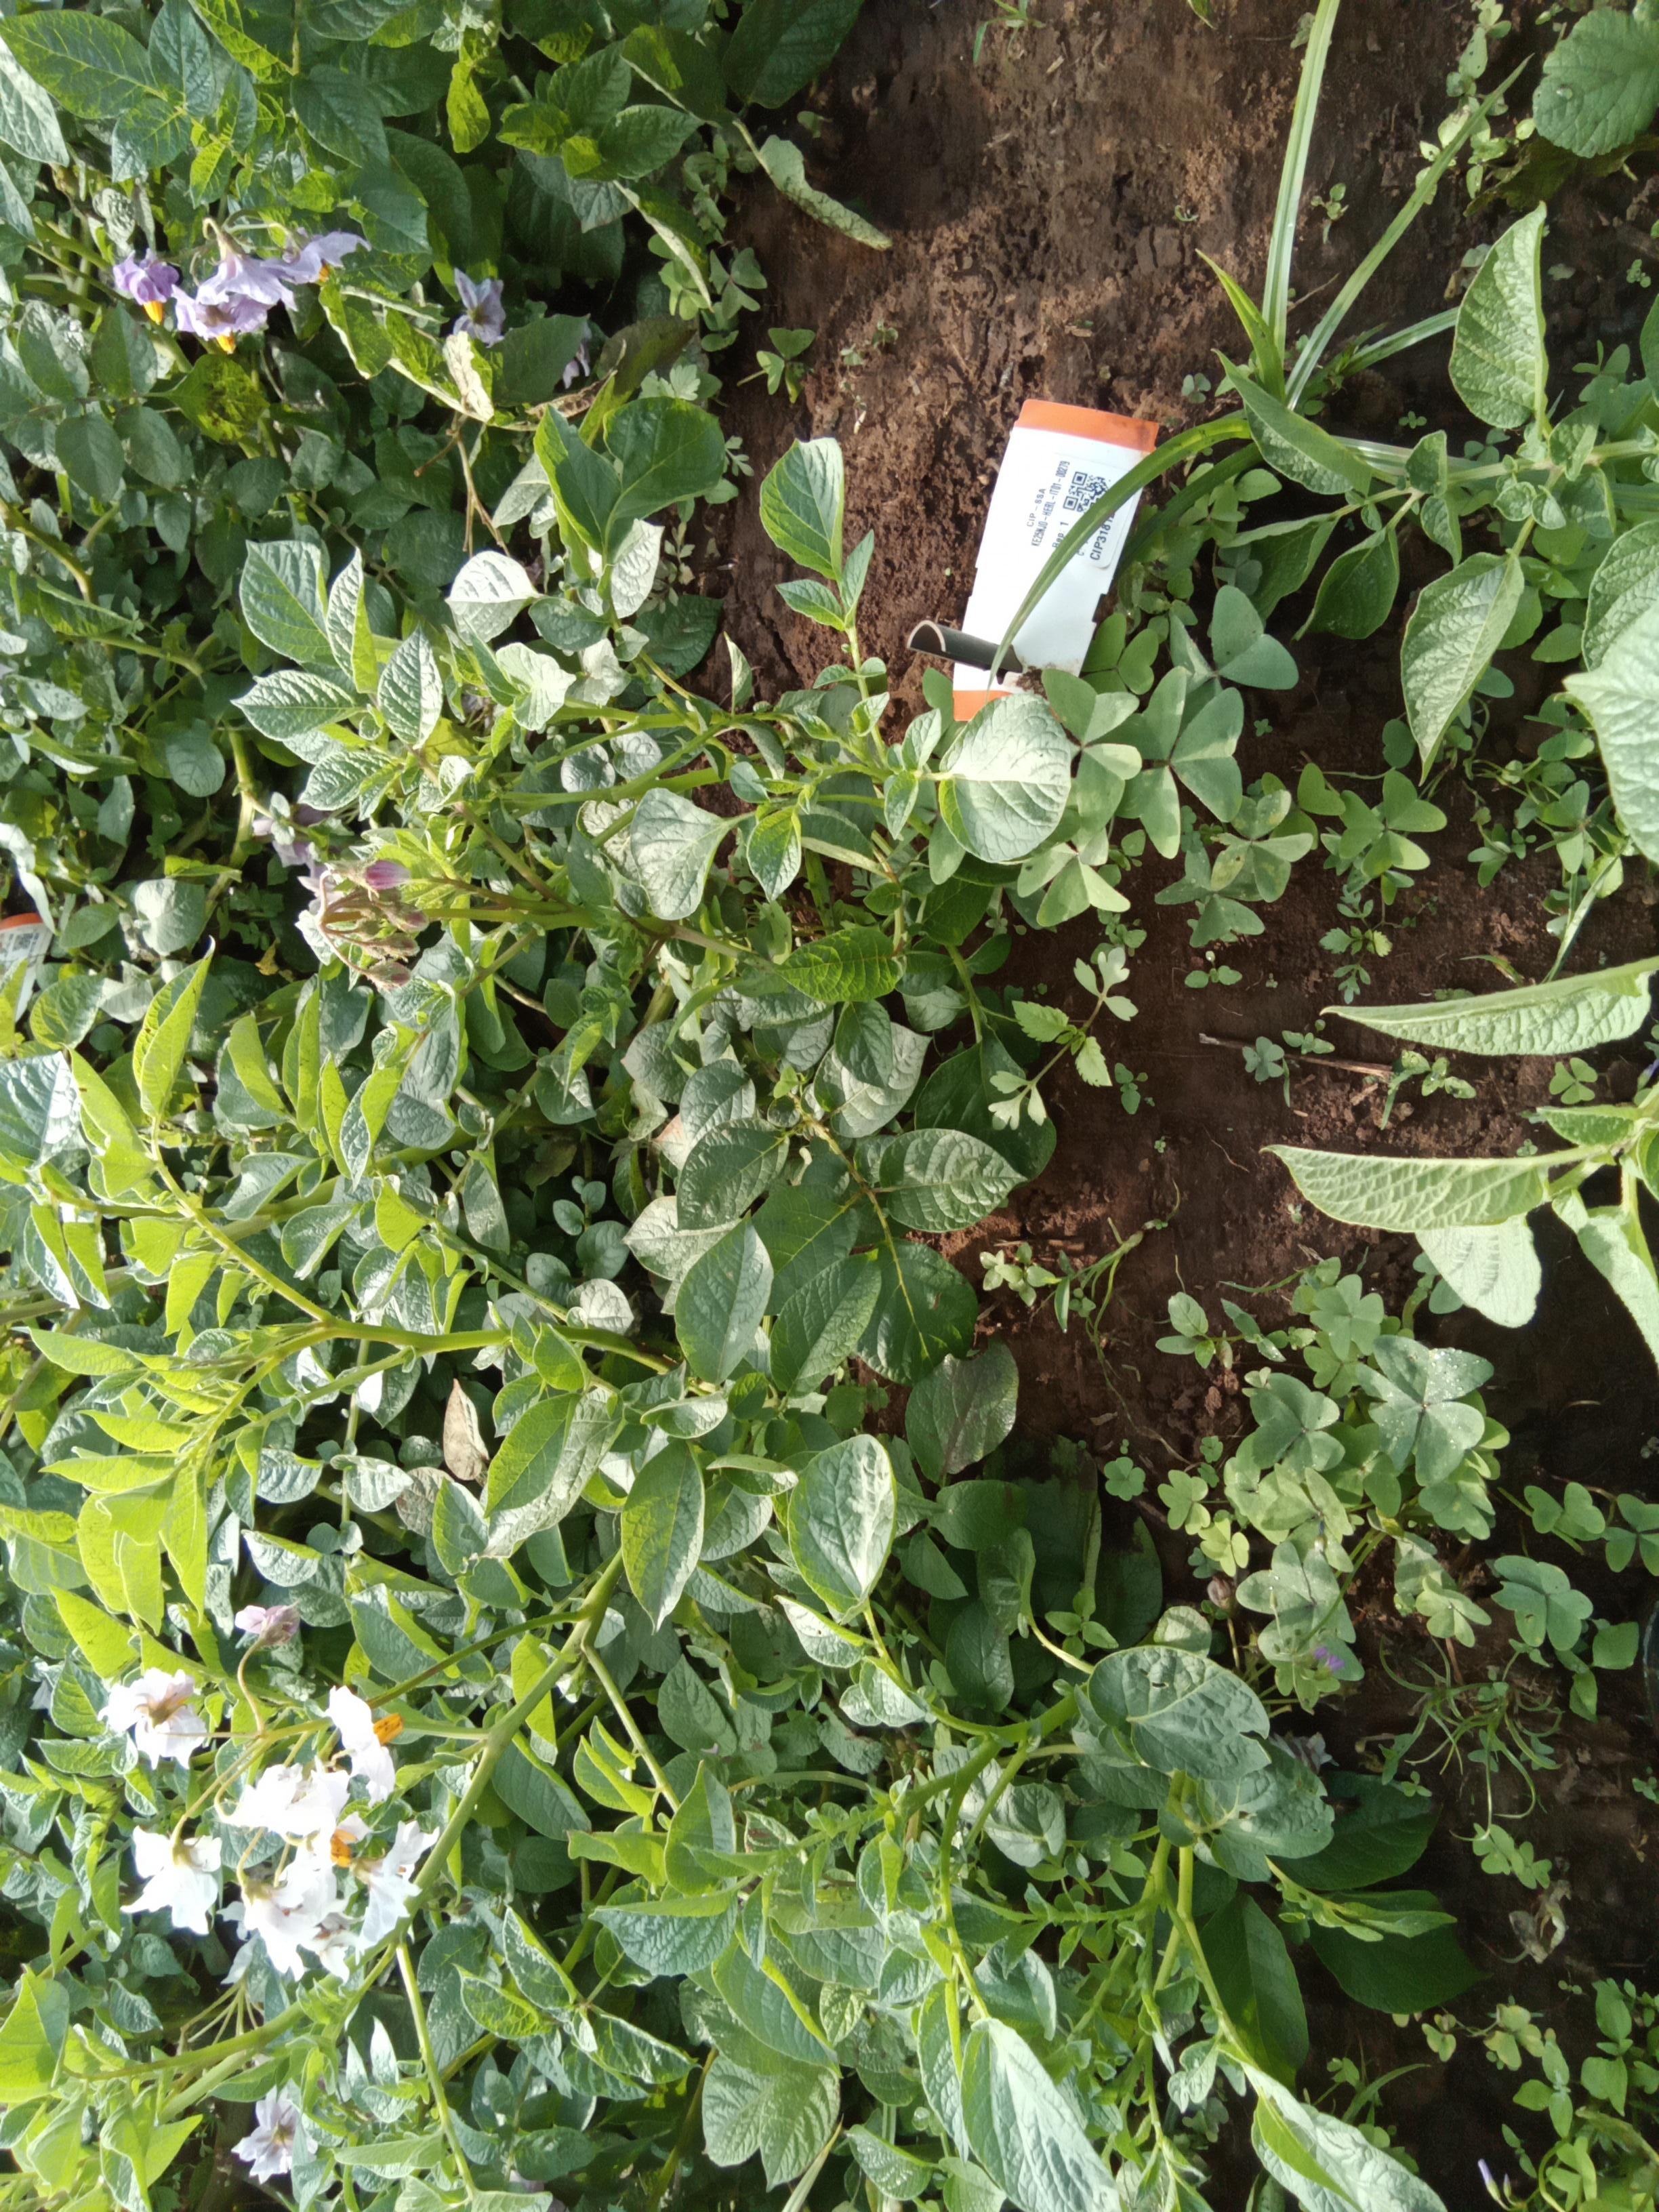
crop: potato
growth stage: flowering
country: Kenya
